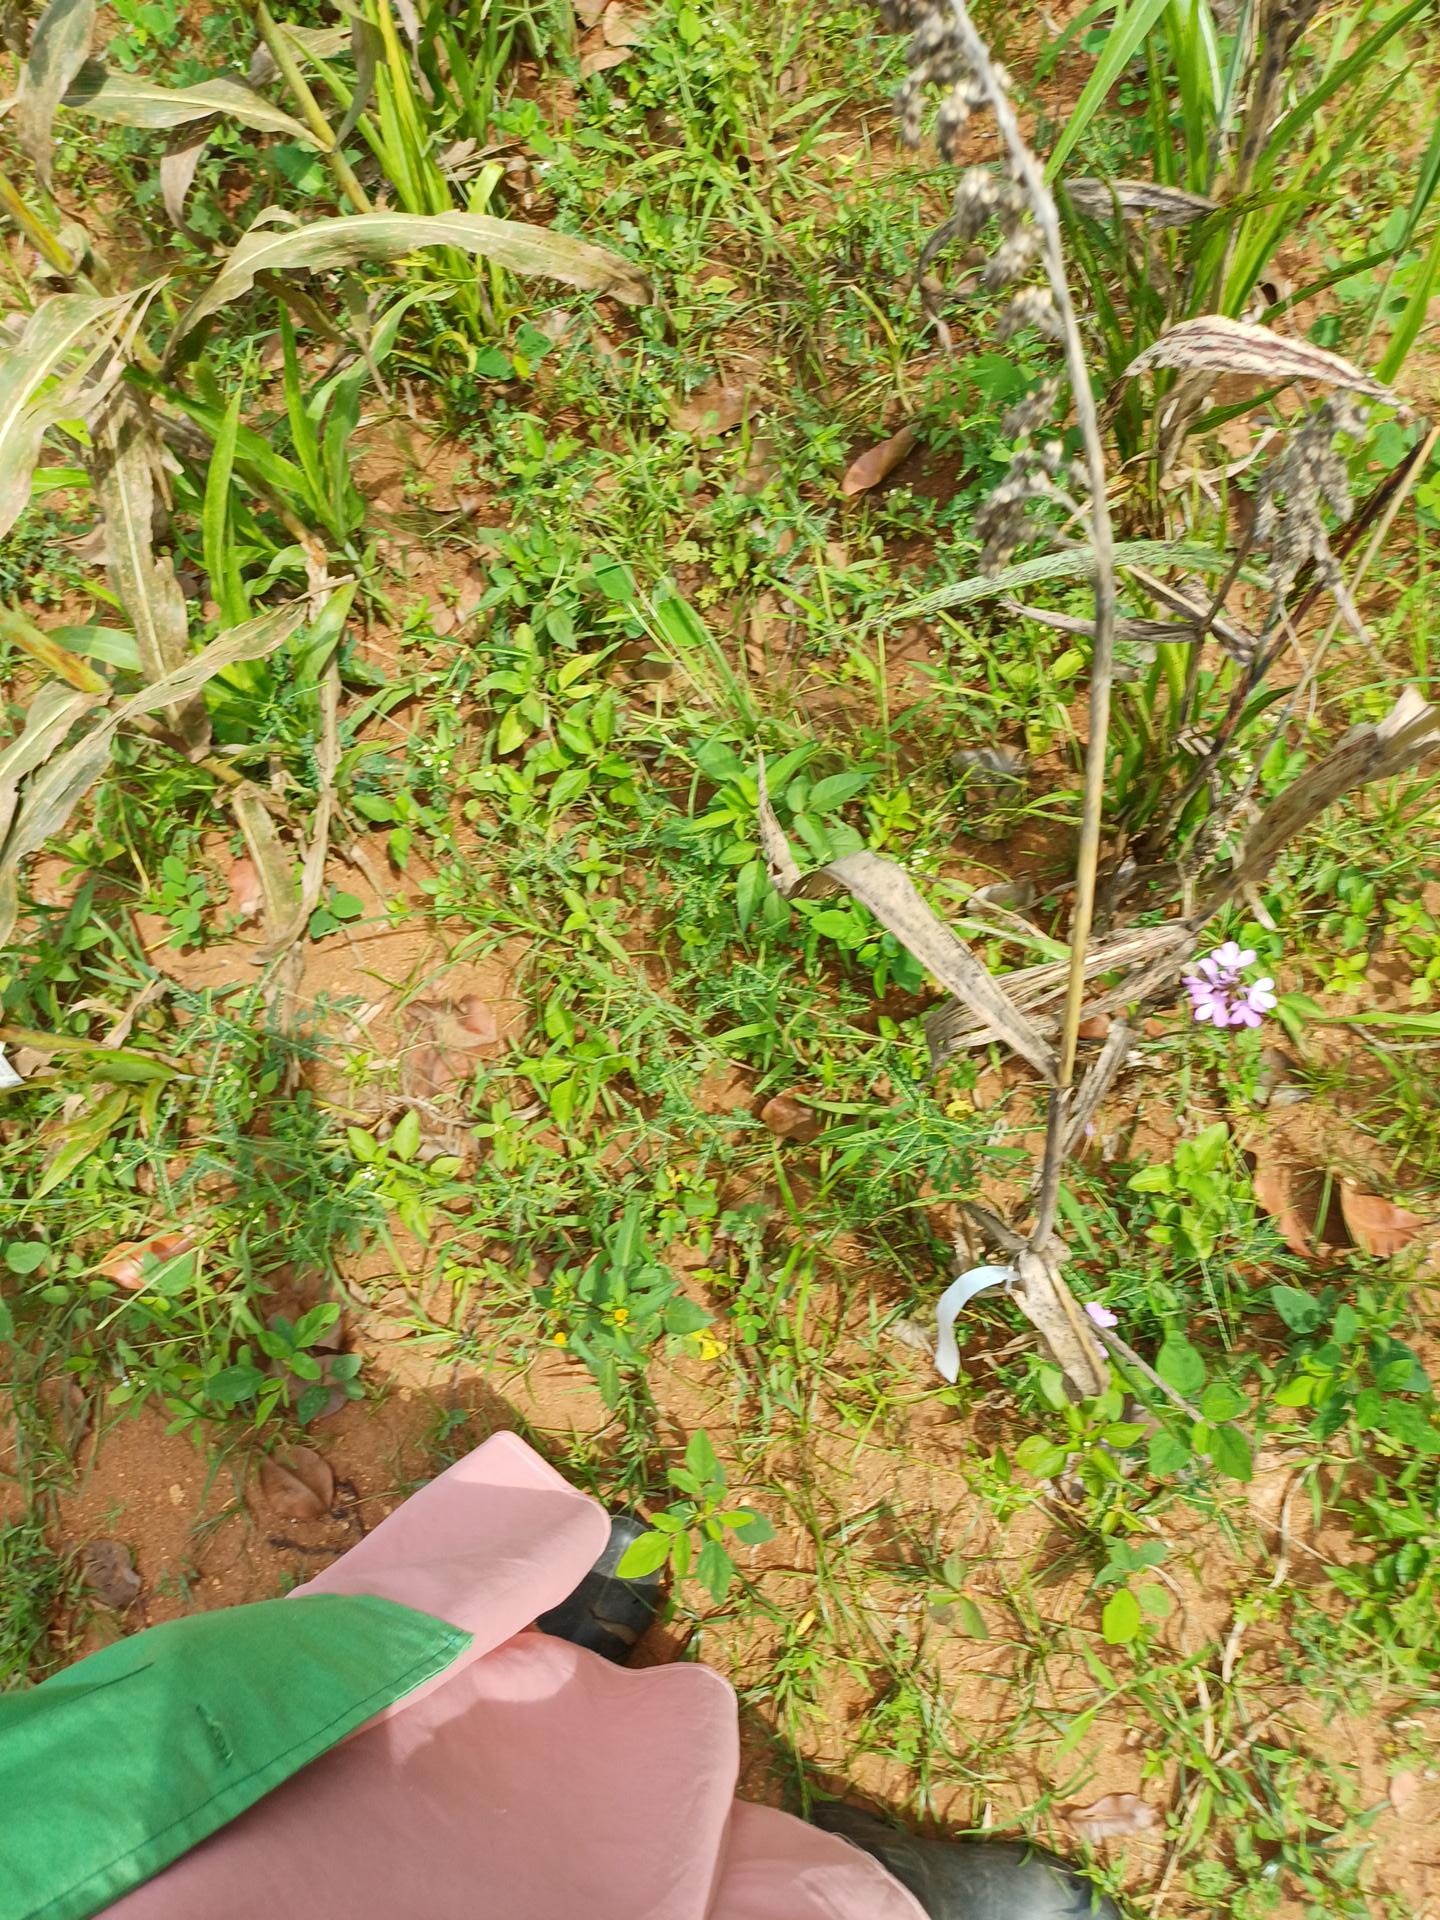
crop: sorghum
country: Kenya
